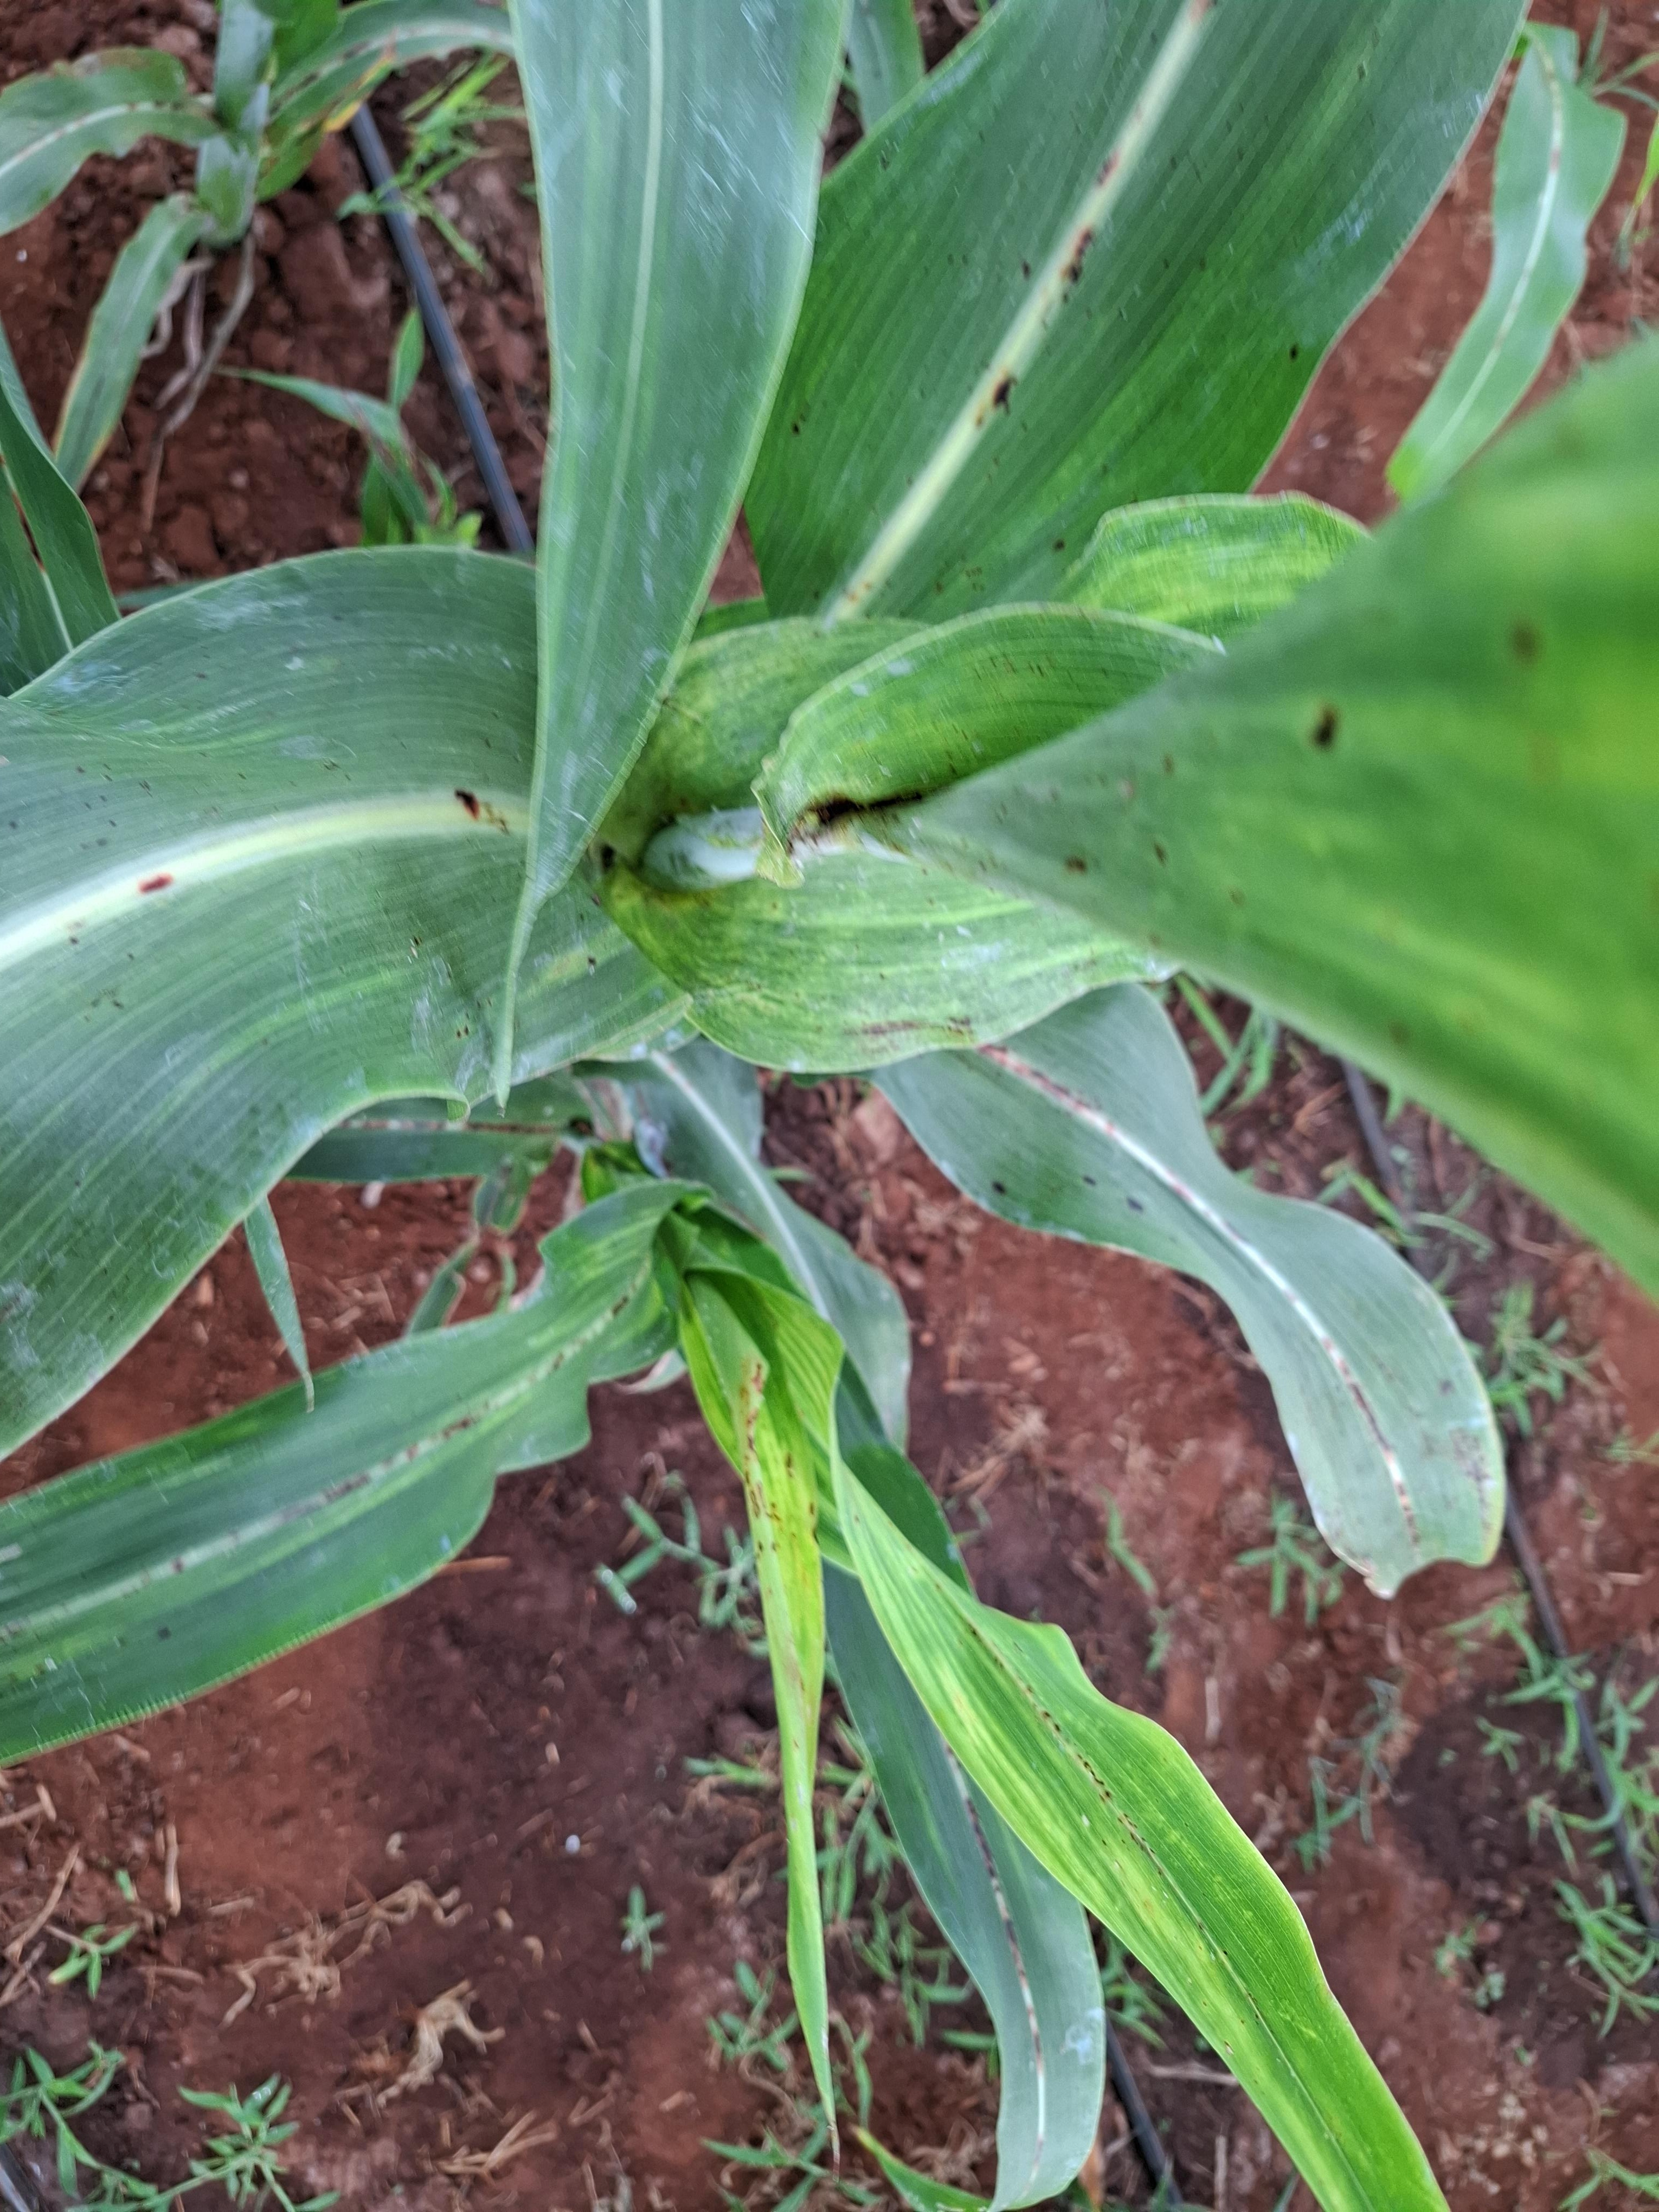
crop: sorghum
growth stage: vegetative
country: Kenya
